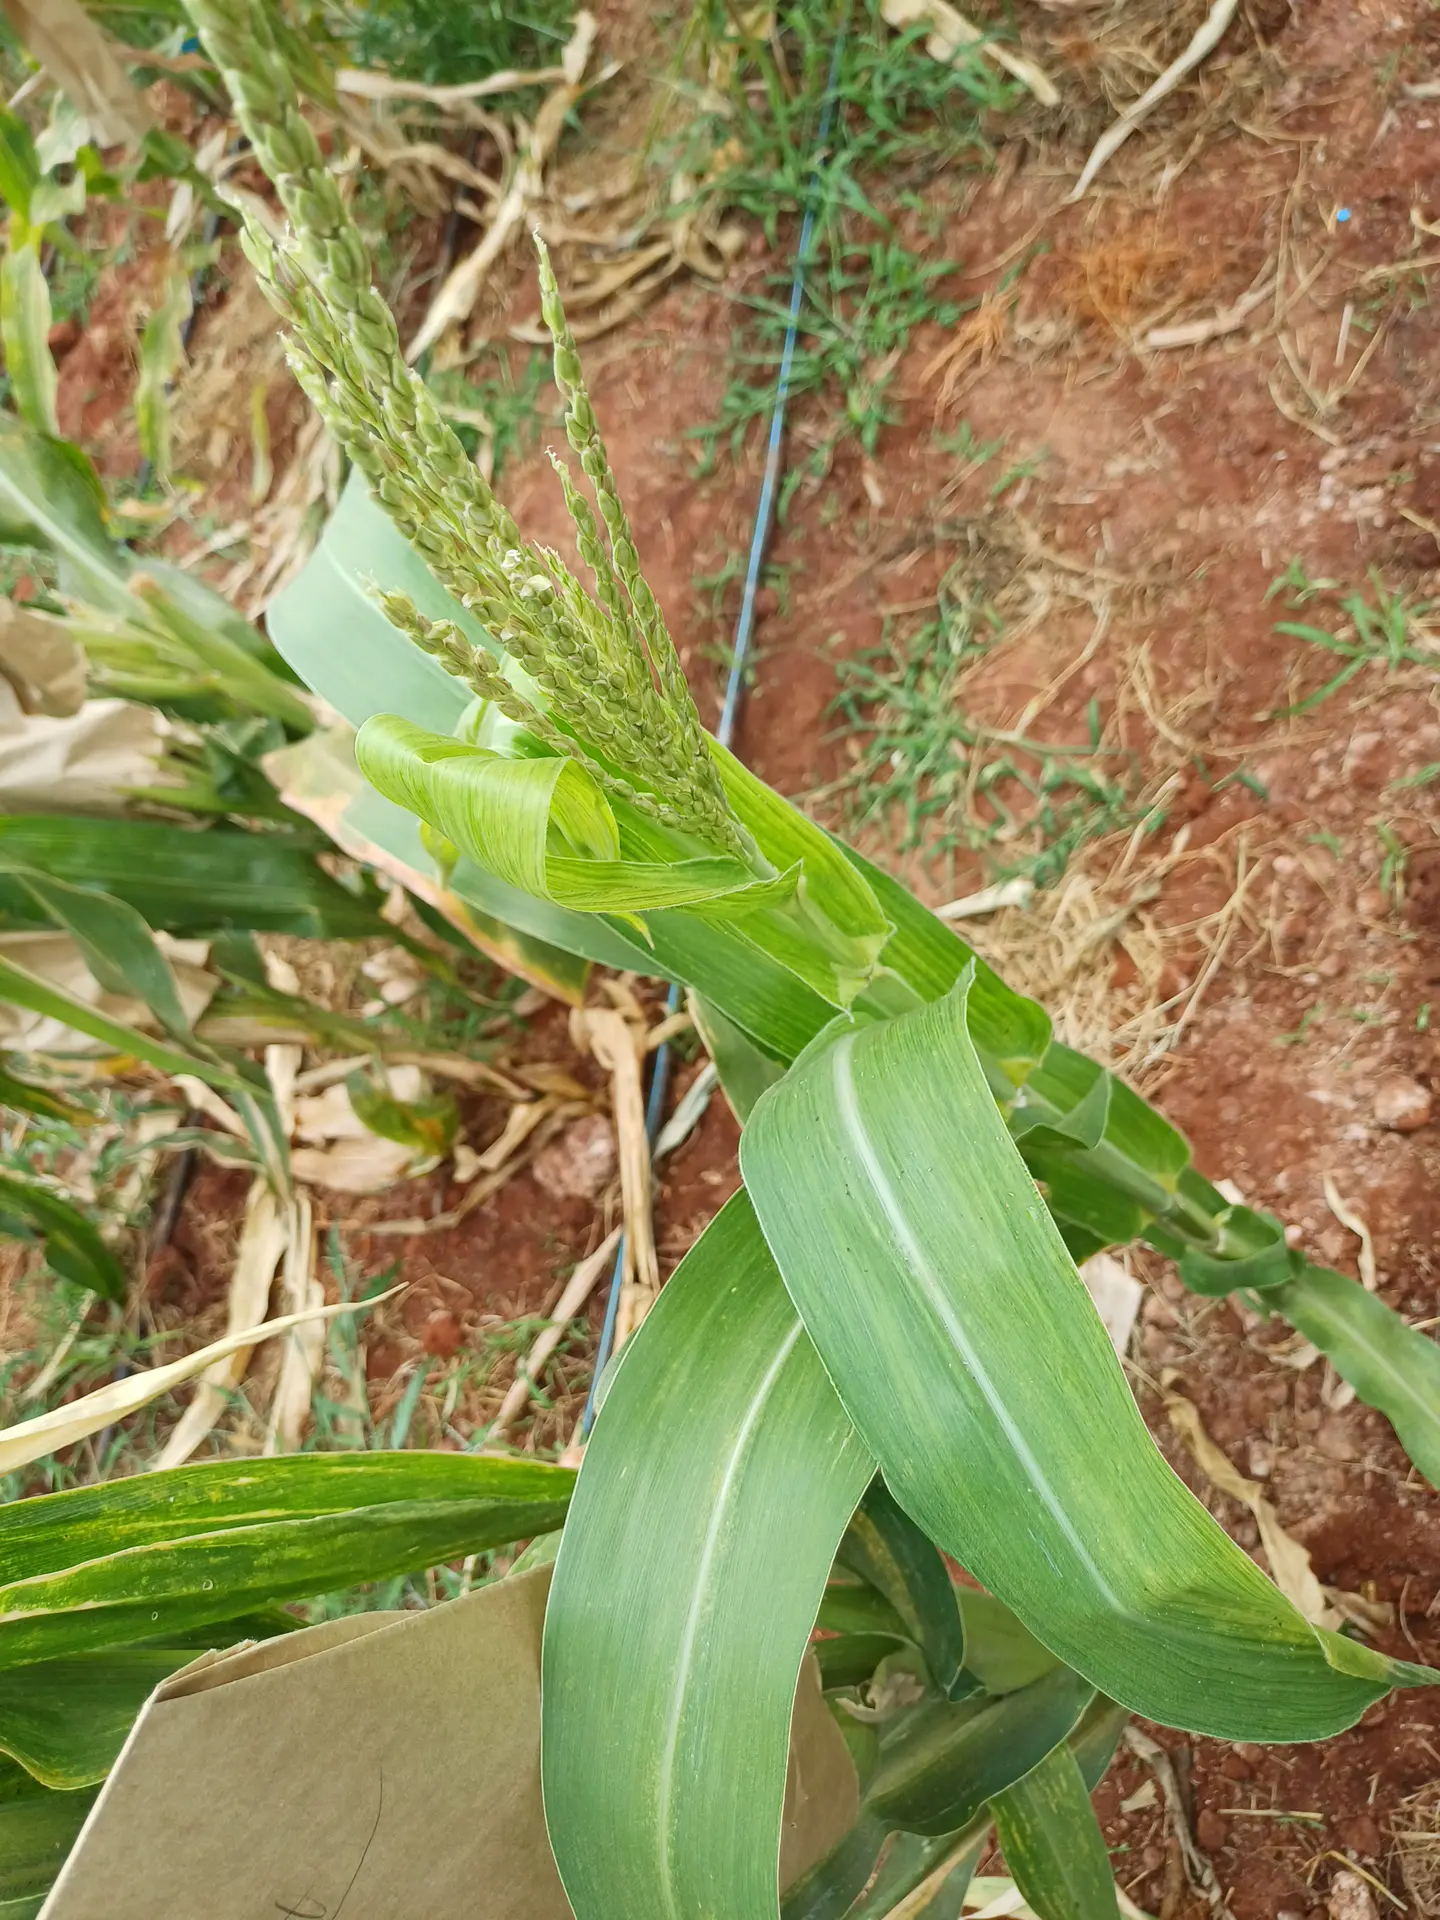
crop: maize
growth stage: flowering
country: Kenya
